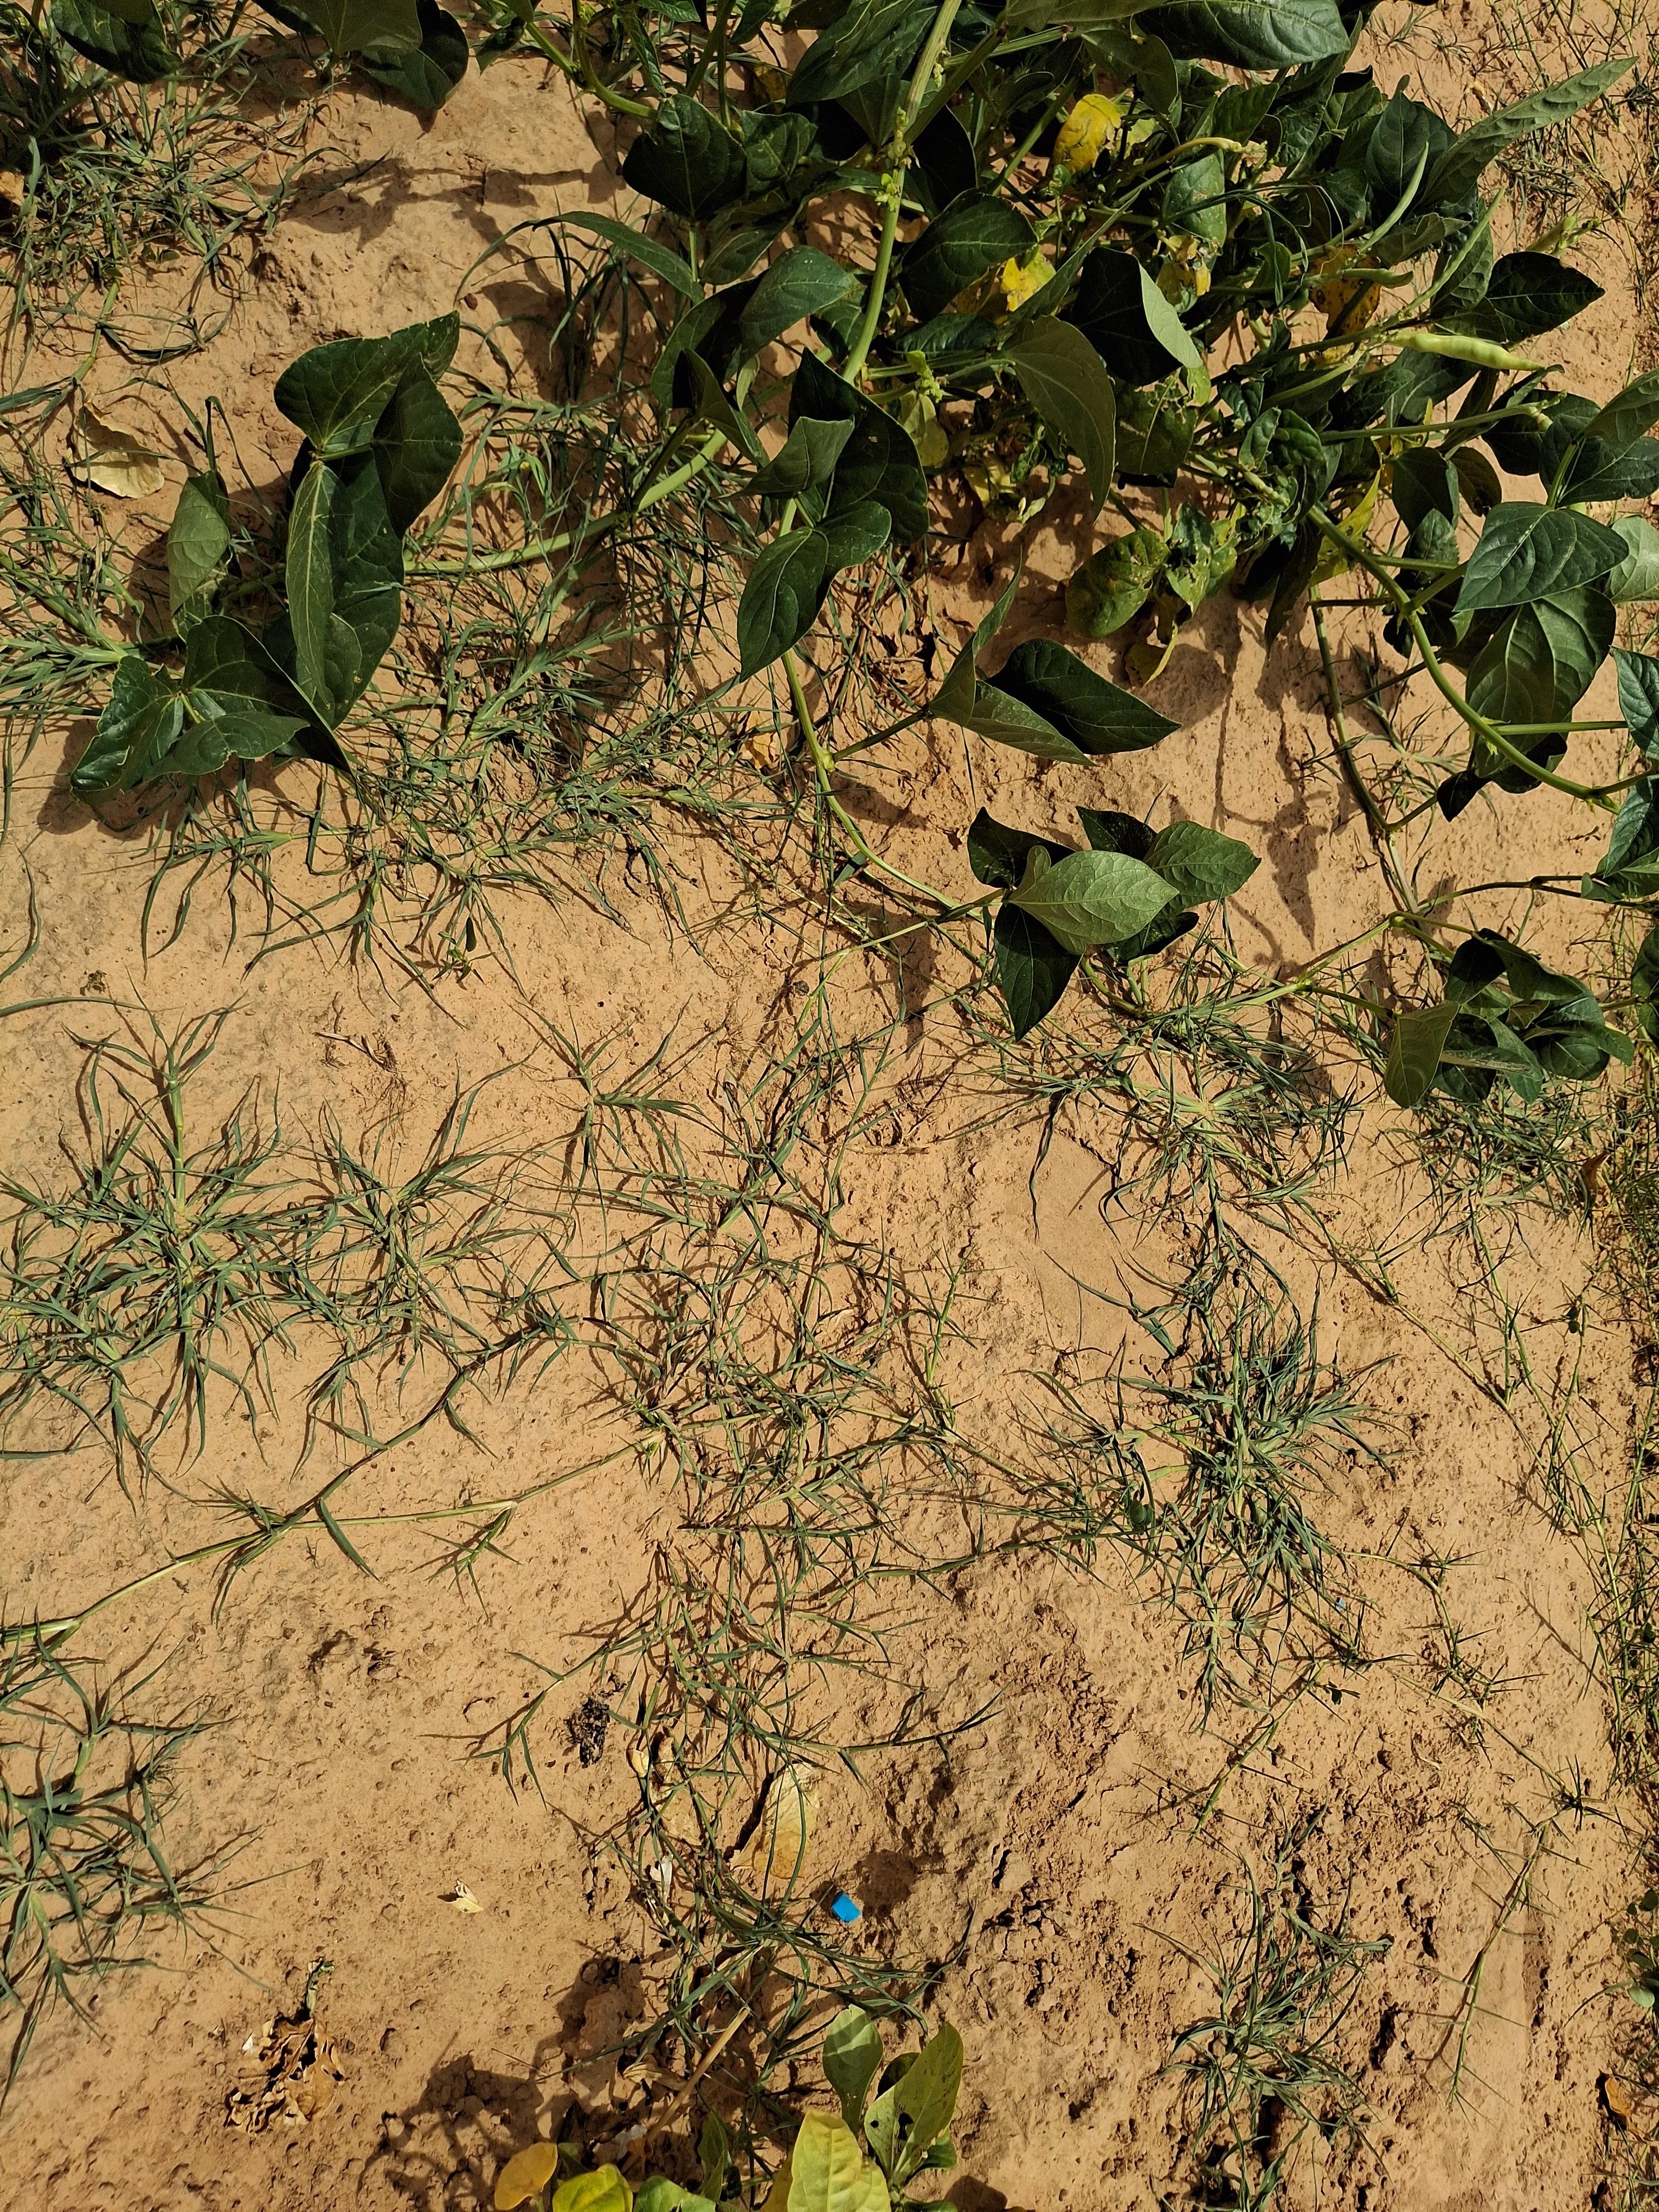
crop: cowpea
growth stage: harvest maturity
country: Nigeria
